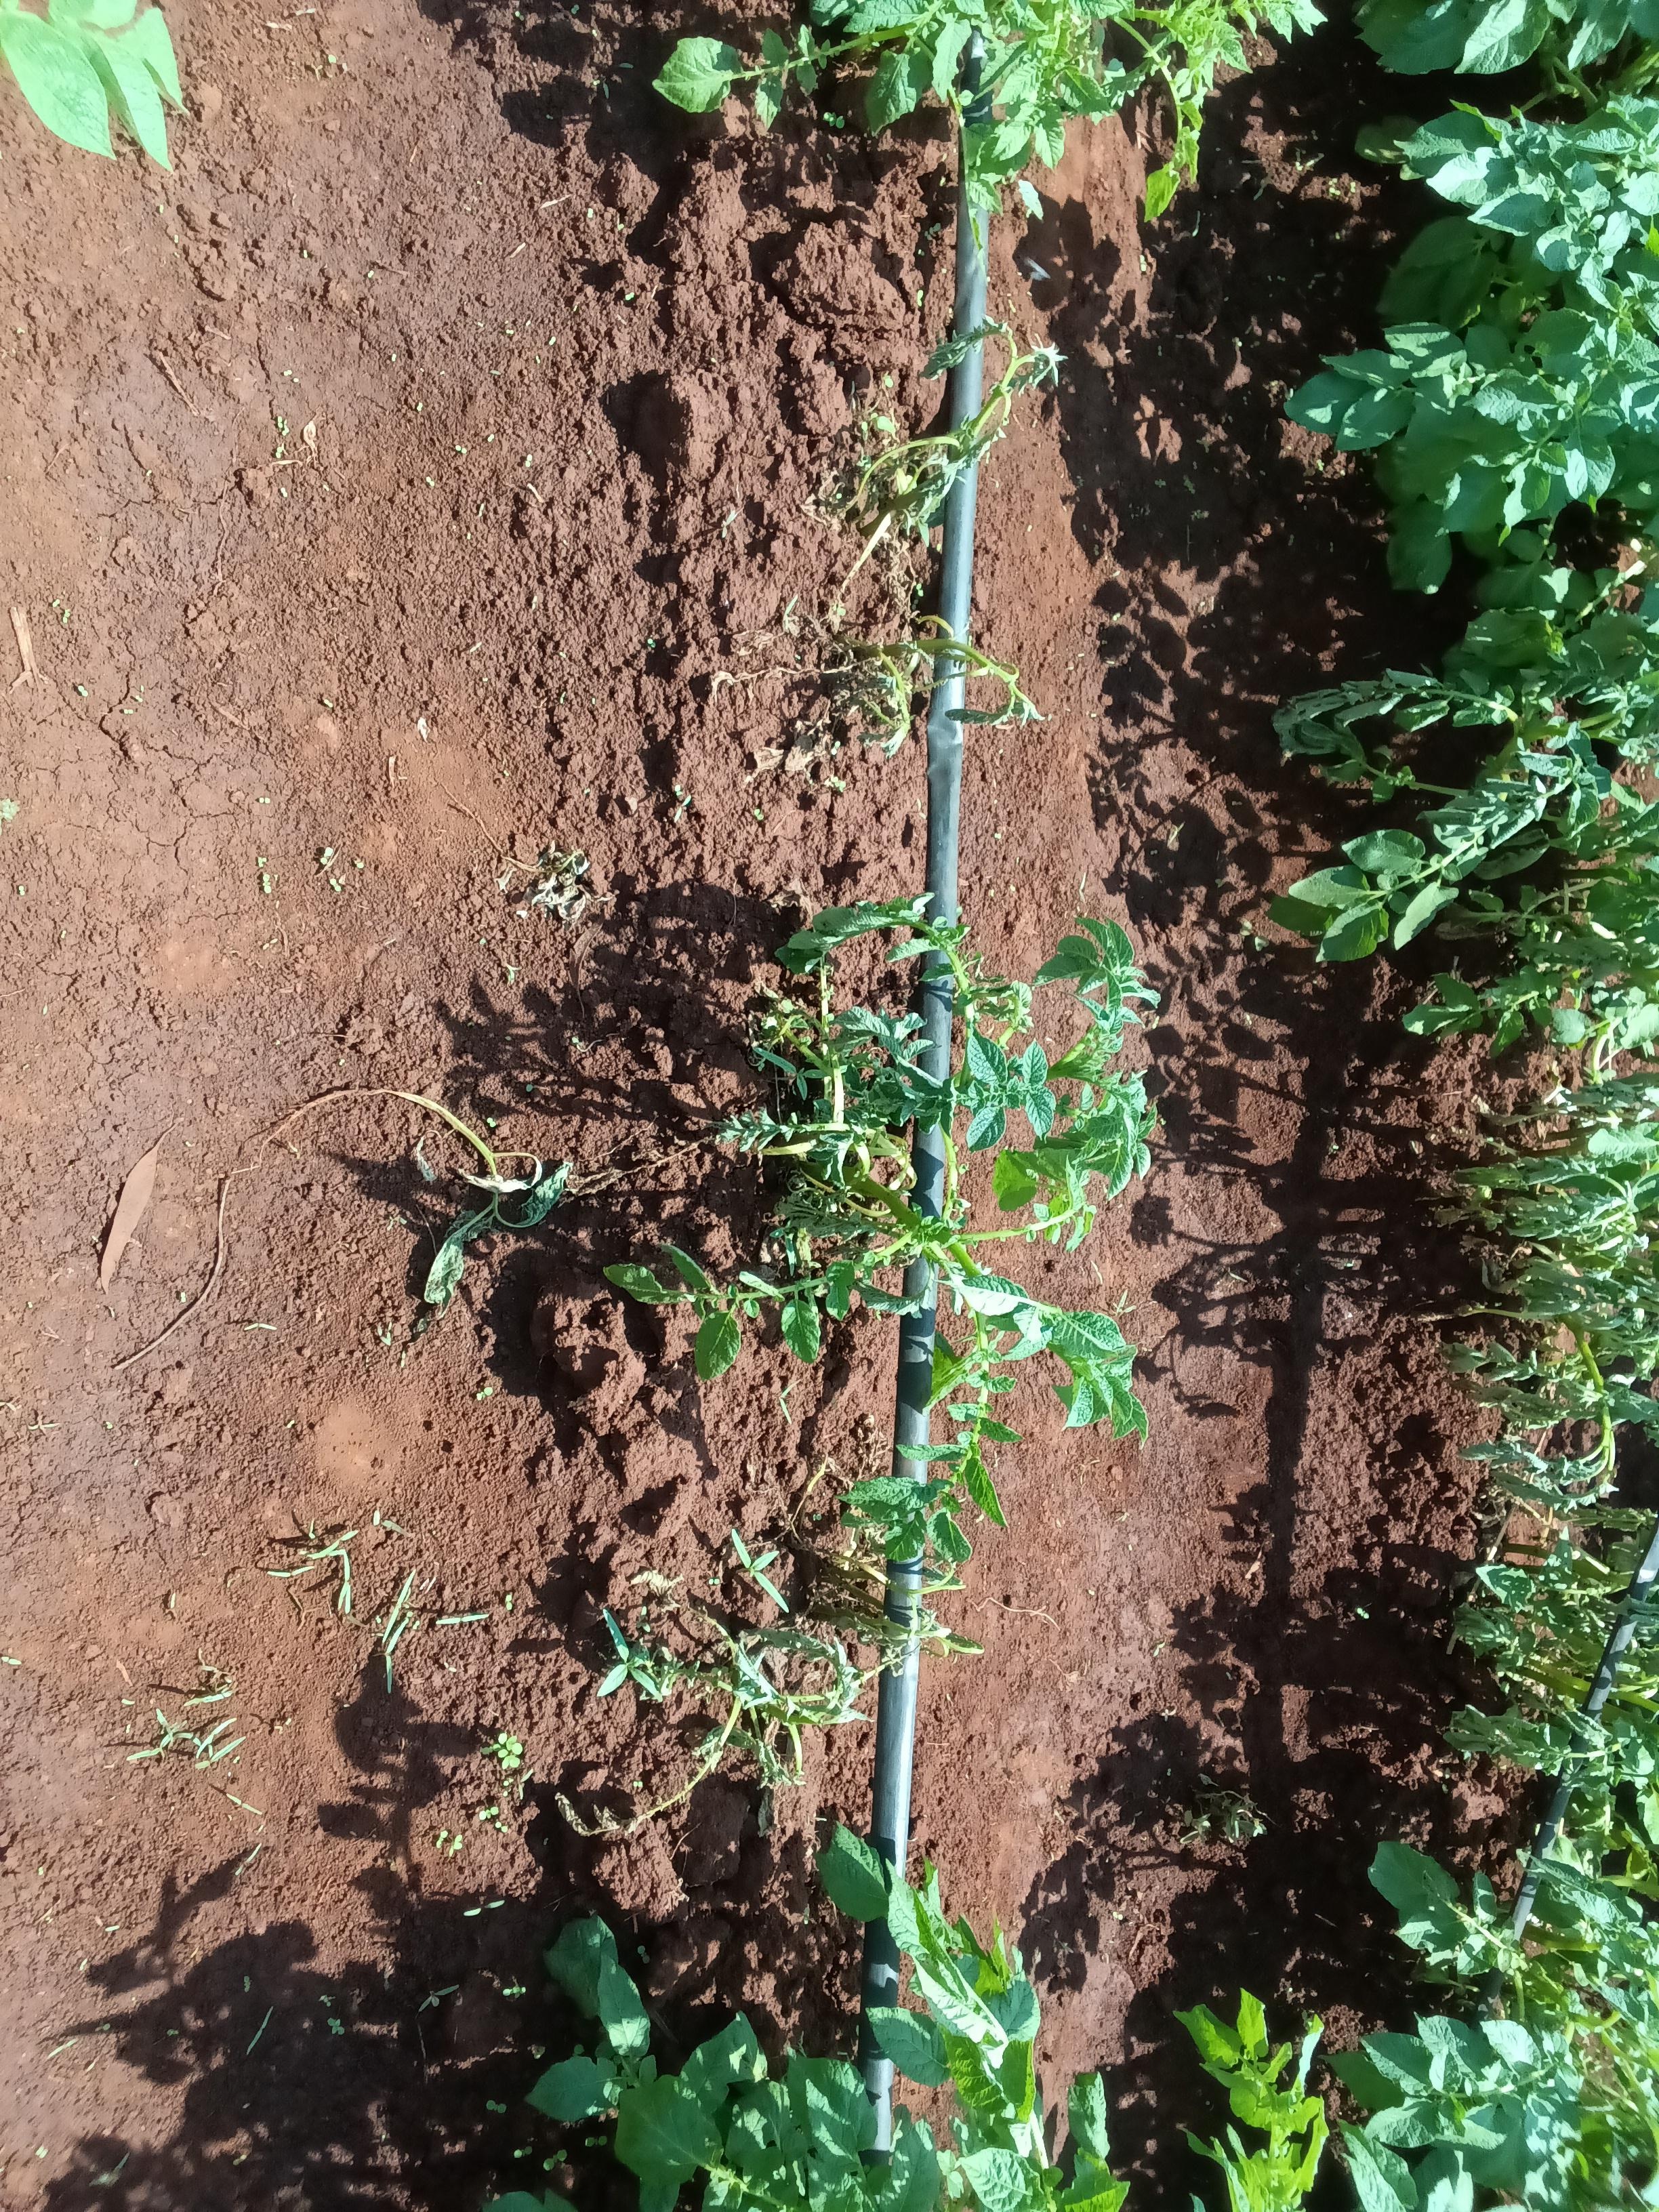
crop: potato
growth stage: vegetative
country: Kenya
